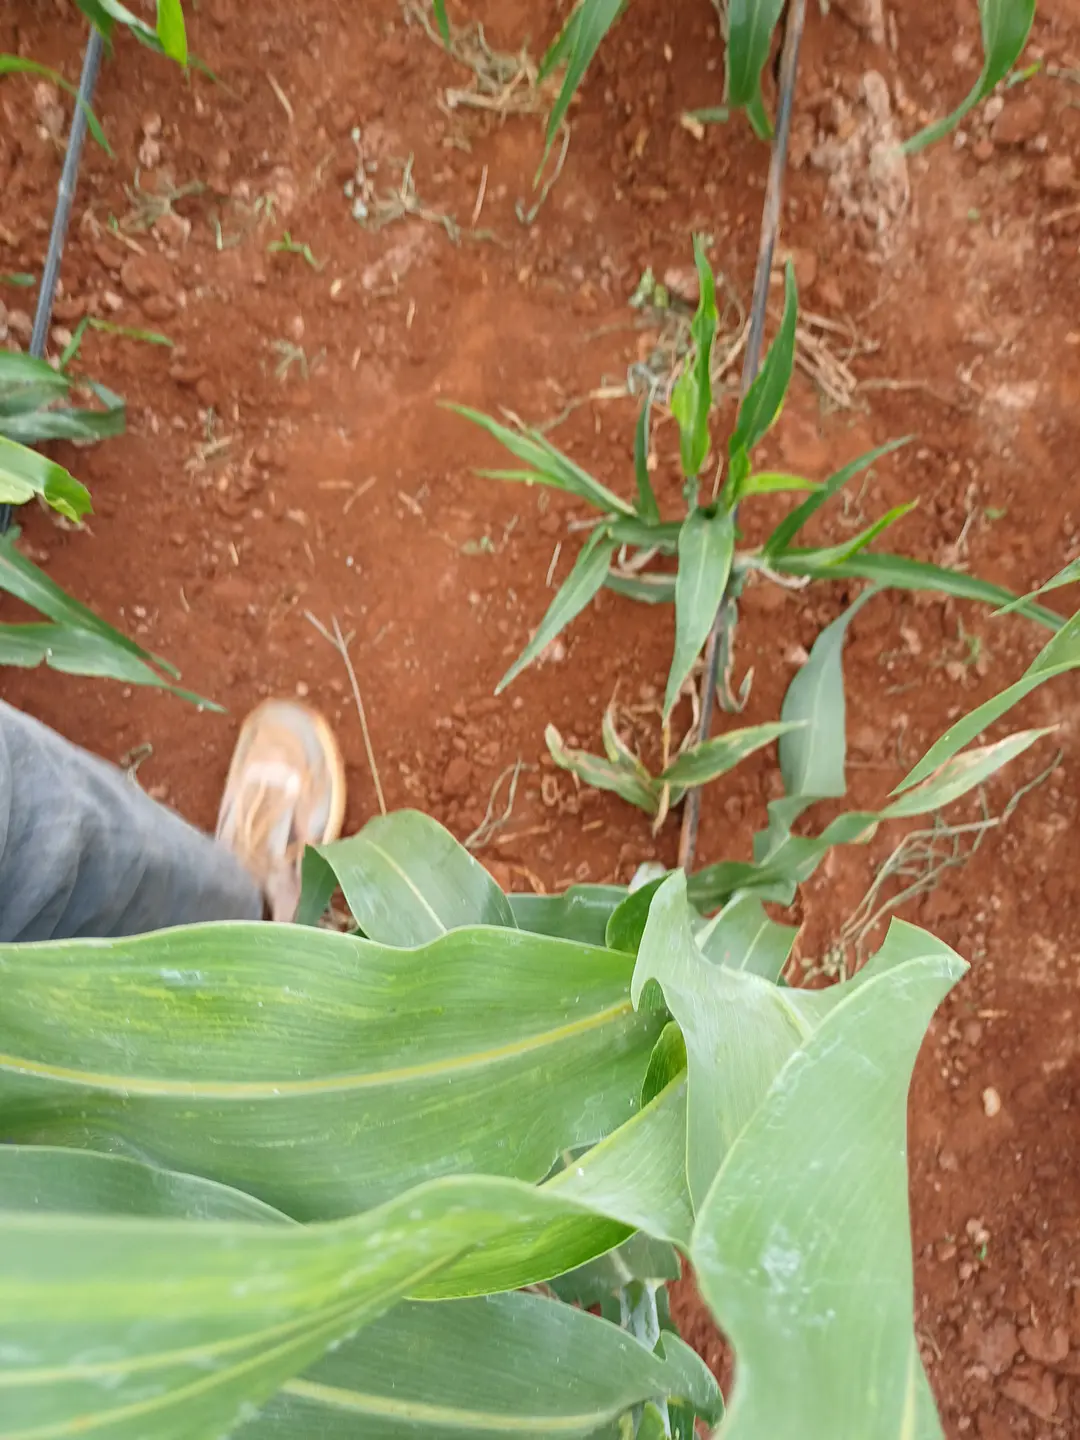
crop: sorghum
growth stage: vegetative
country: Kenya
